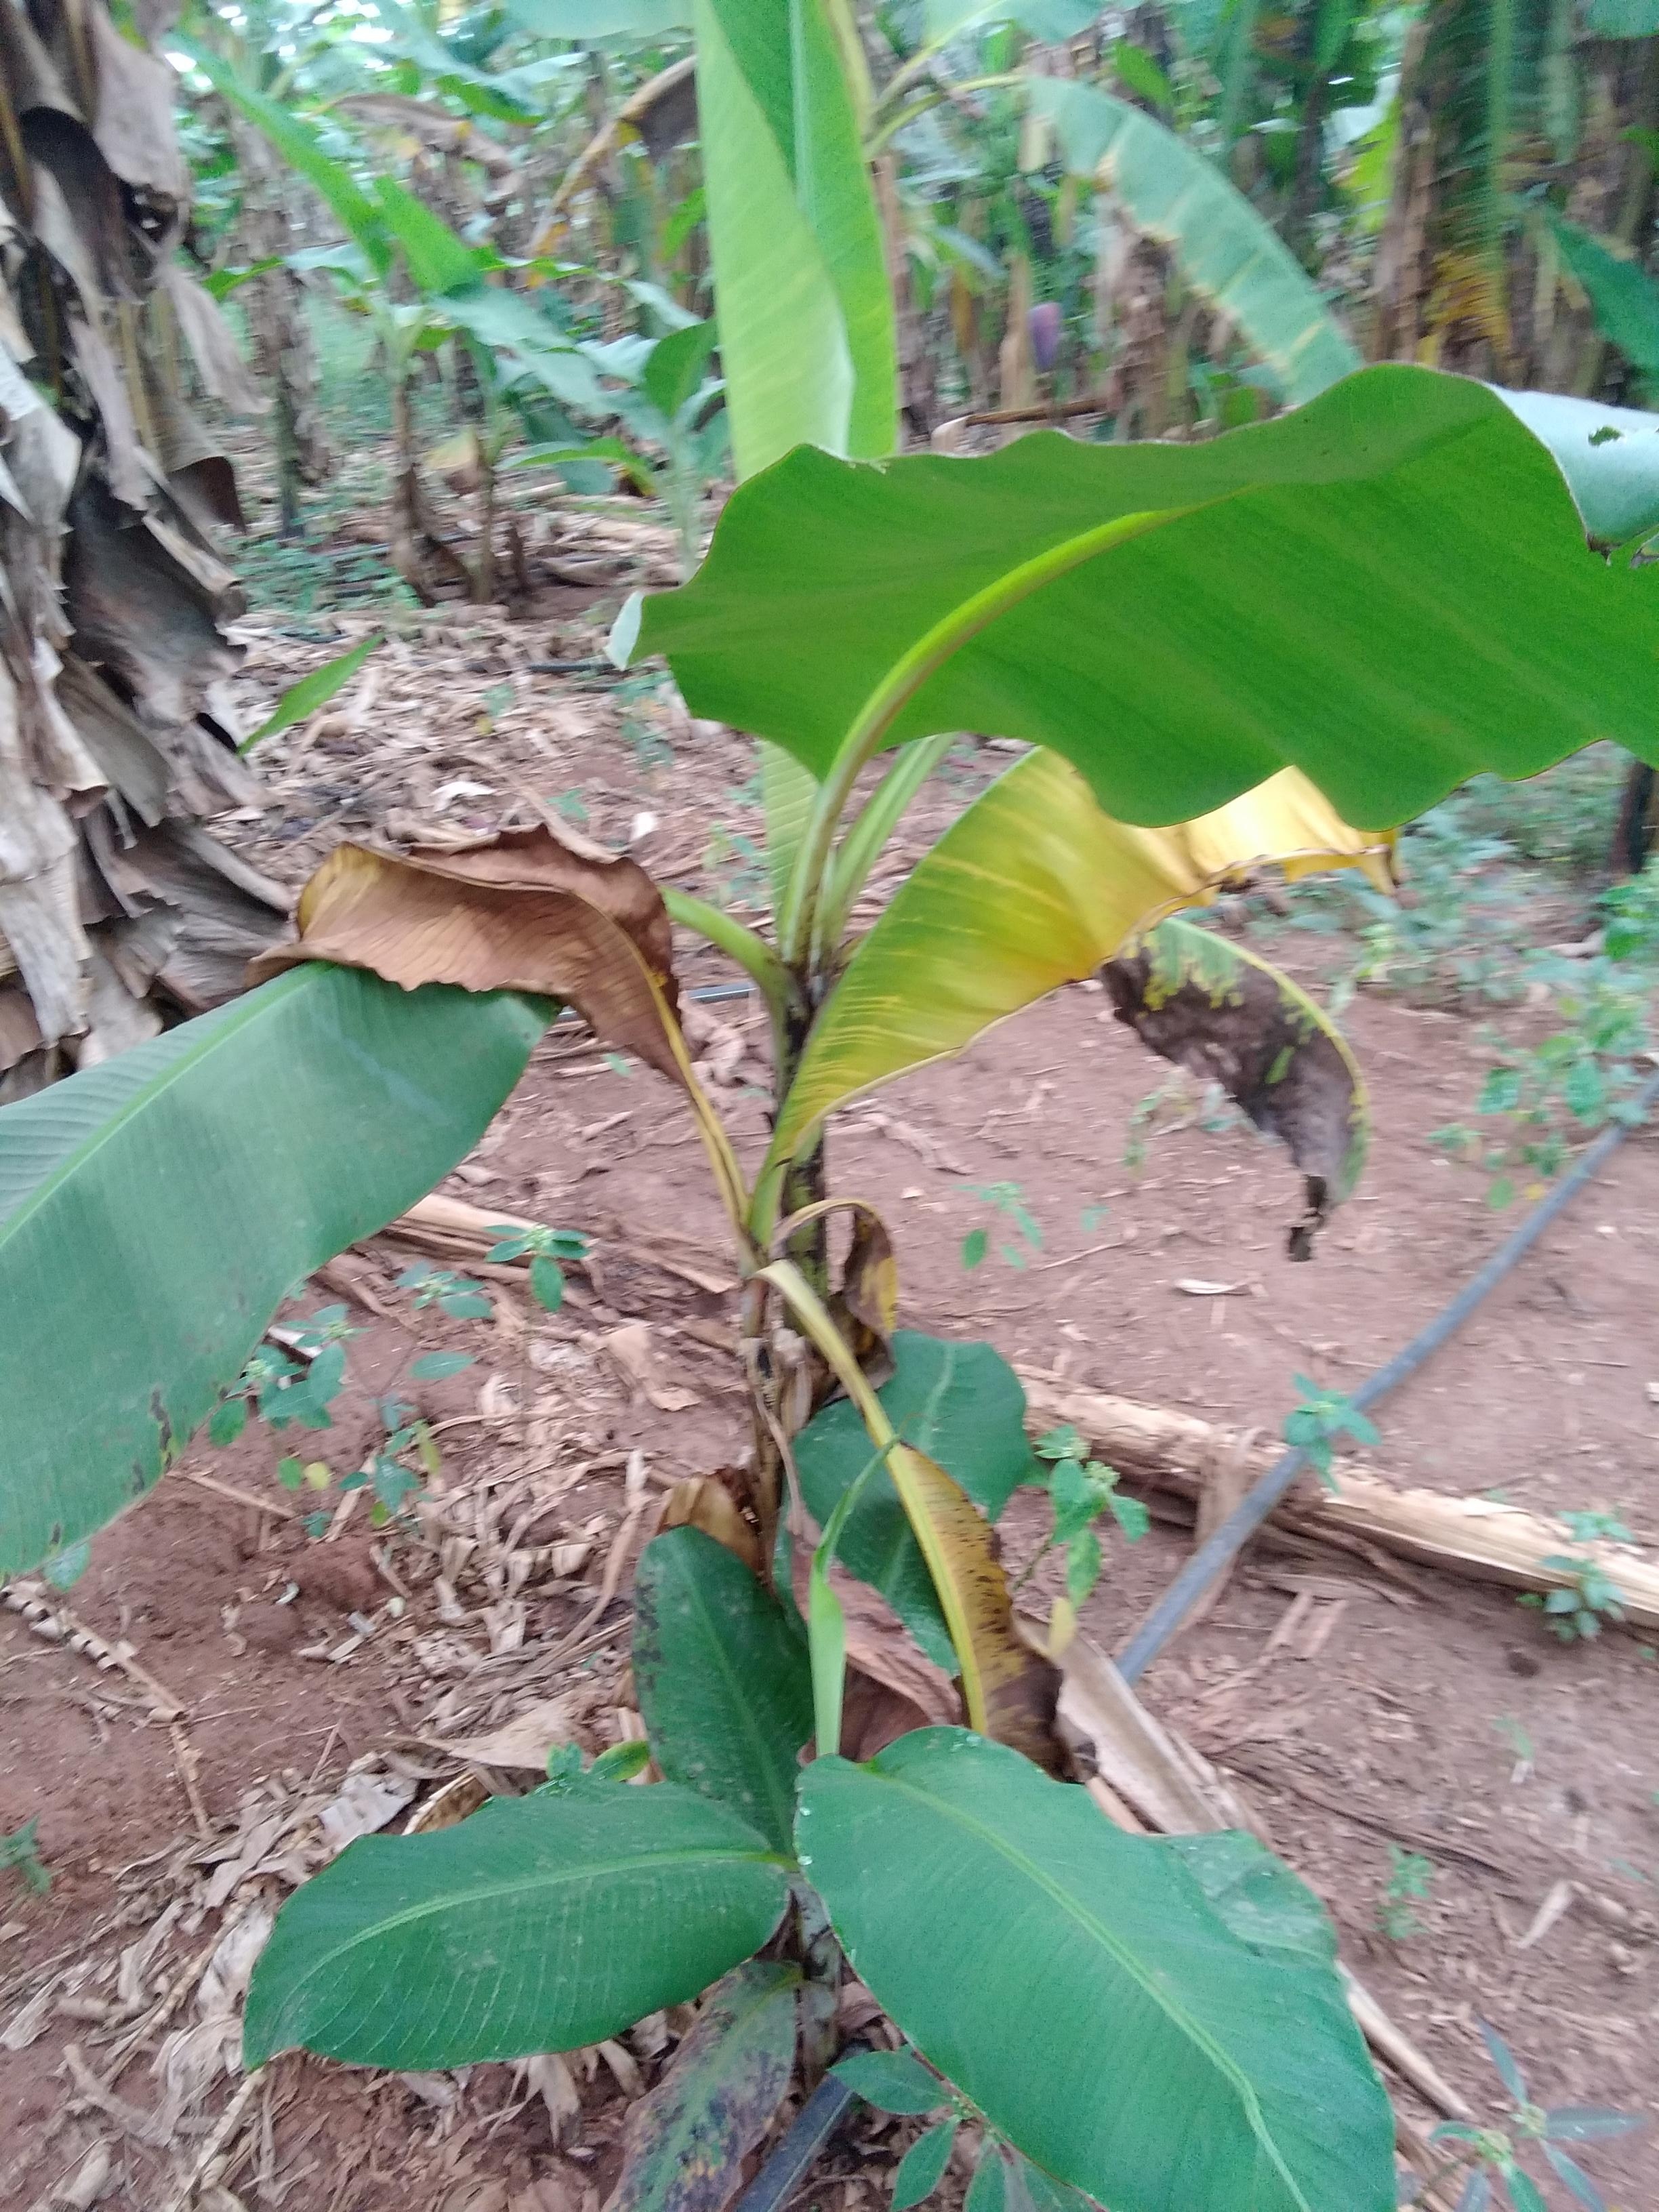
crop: banana
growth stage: vegetative
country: Uganda
